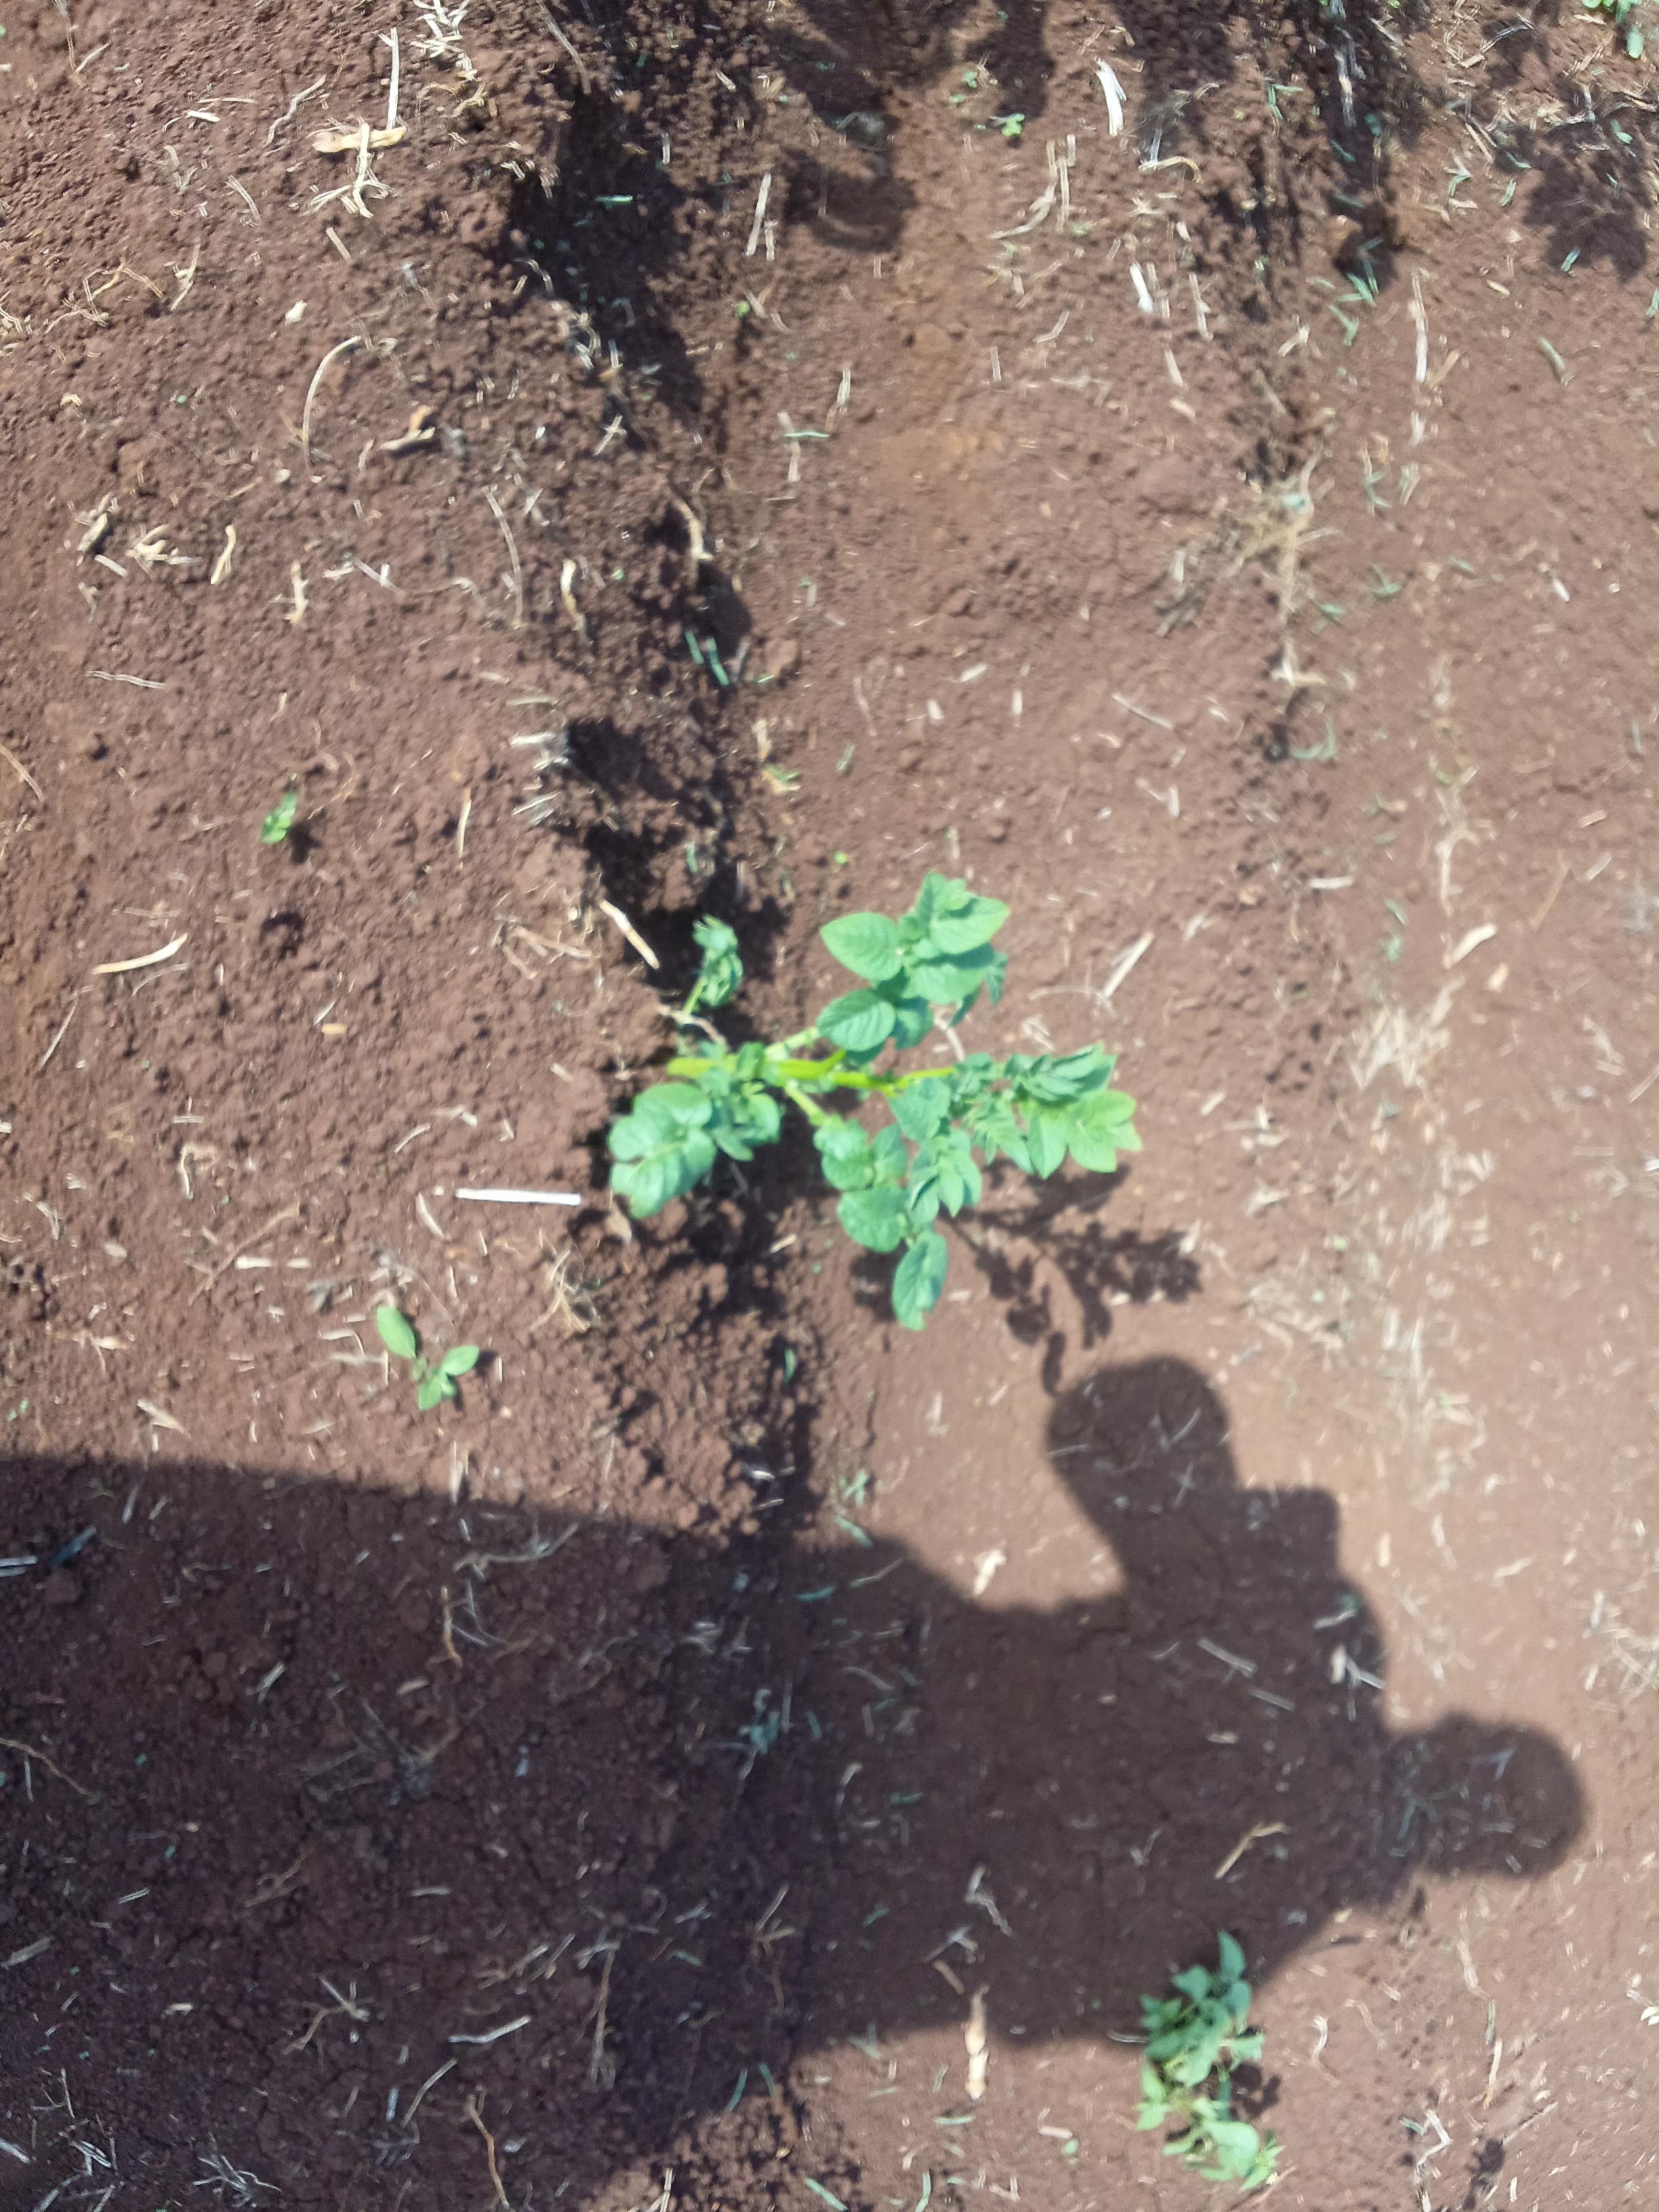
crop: potato
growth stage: vegetative
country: Kenya
